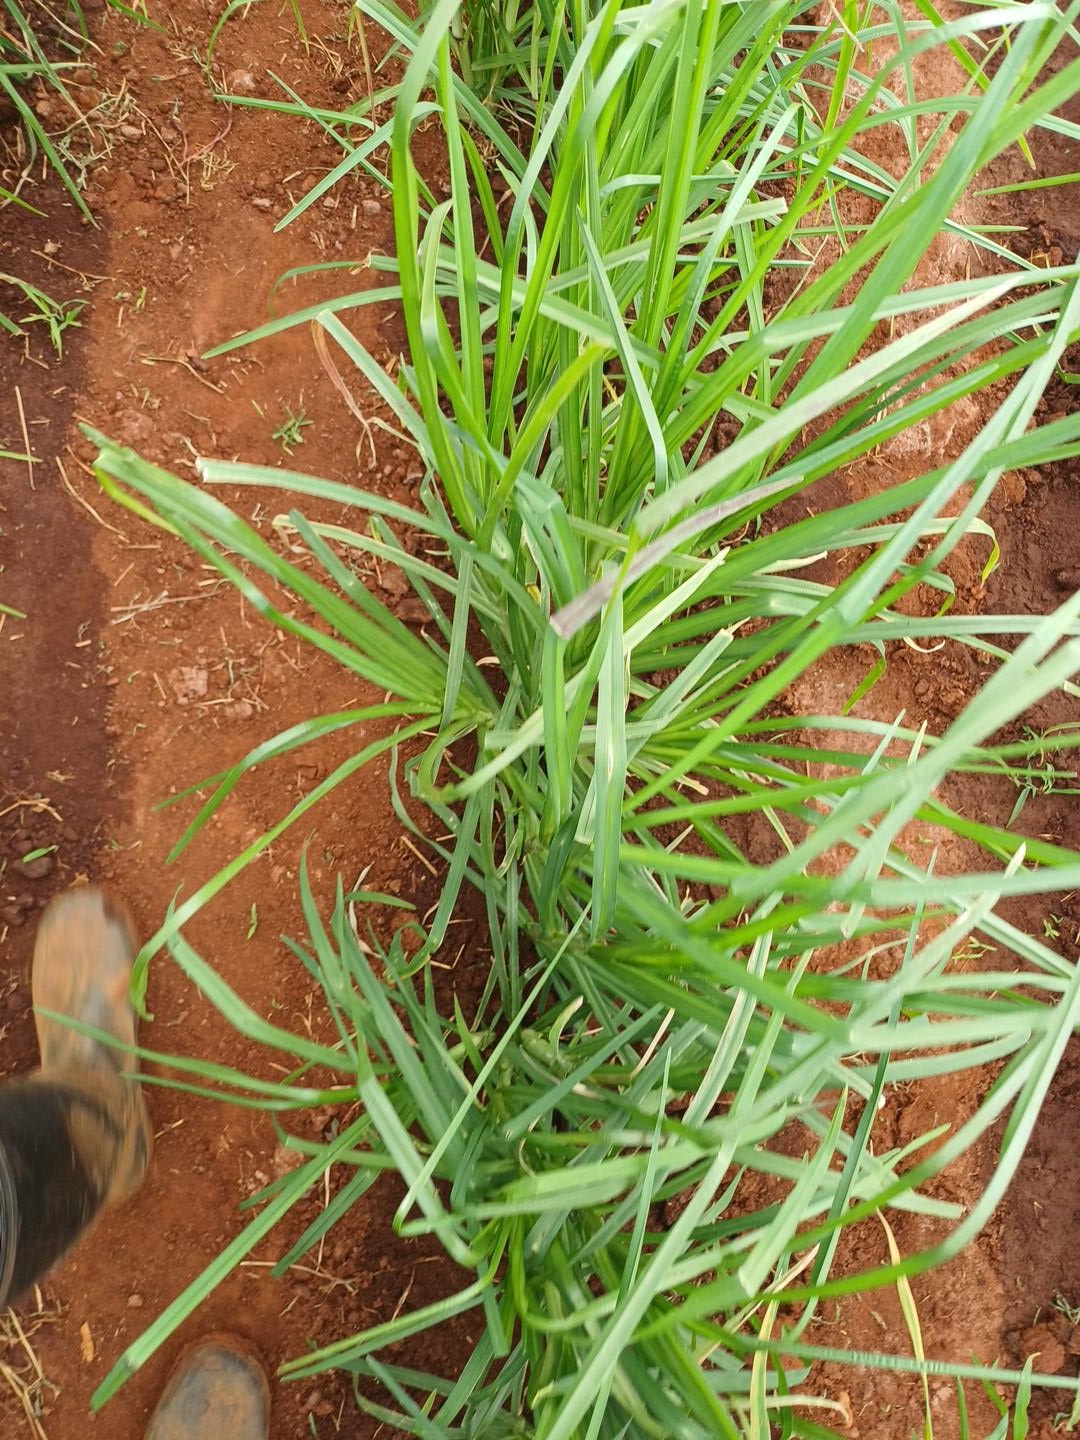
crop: finger millet
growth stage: vegetative
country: Kenya
